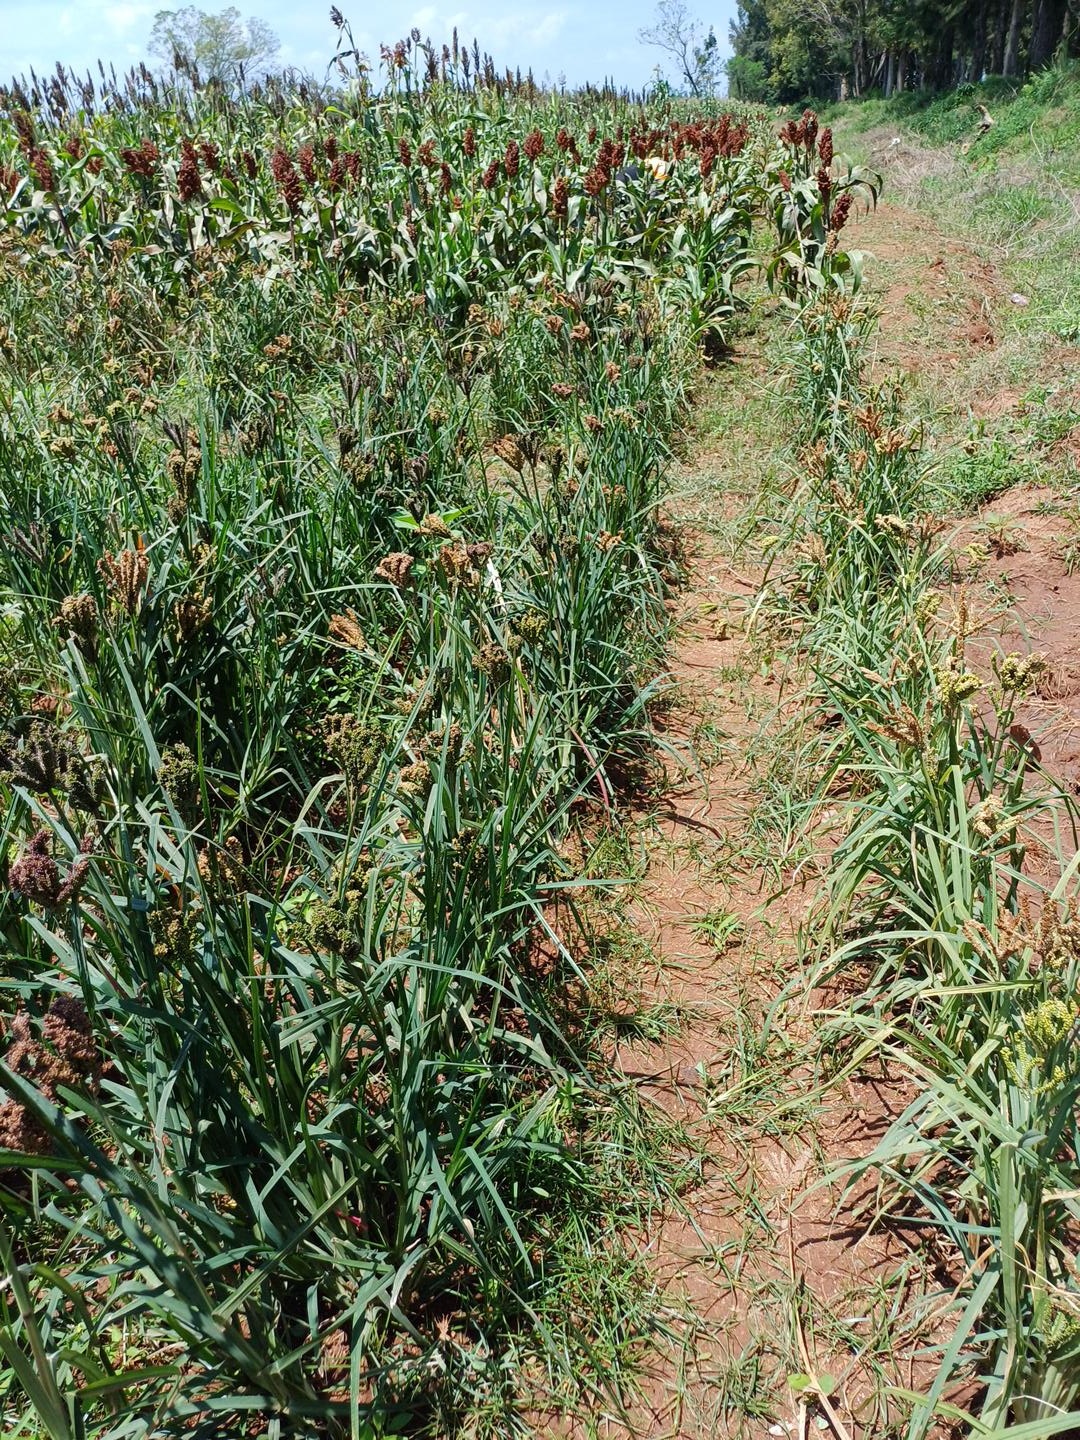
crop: finger millet
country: Kenya
